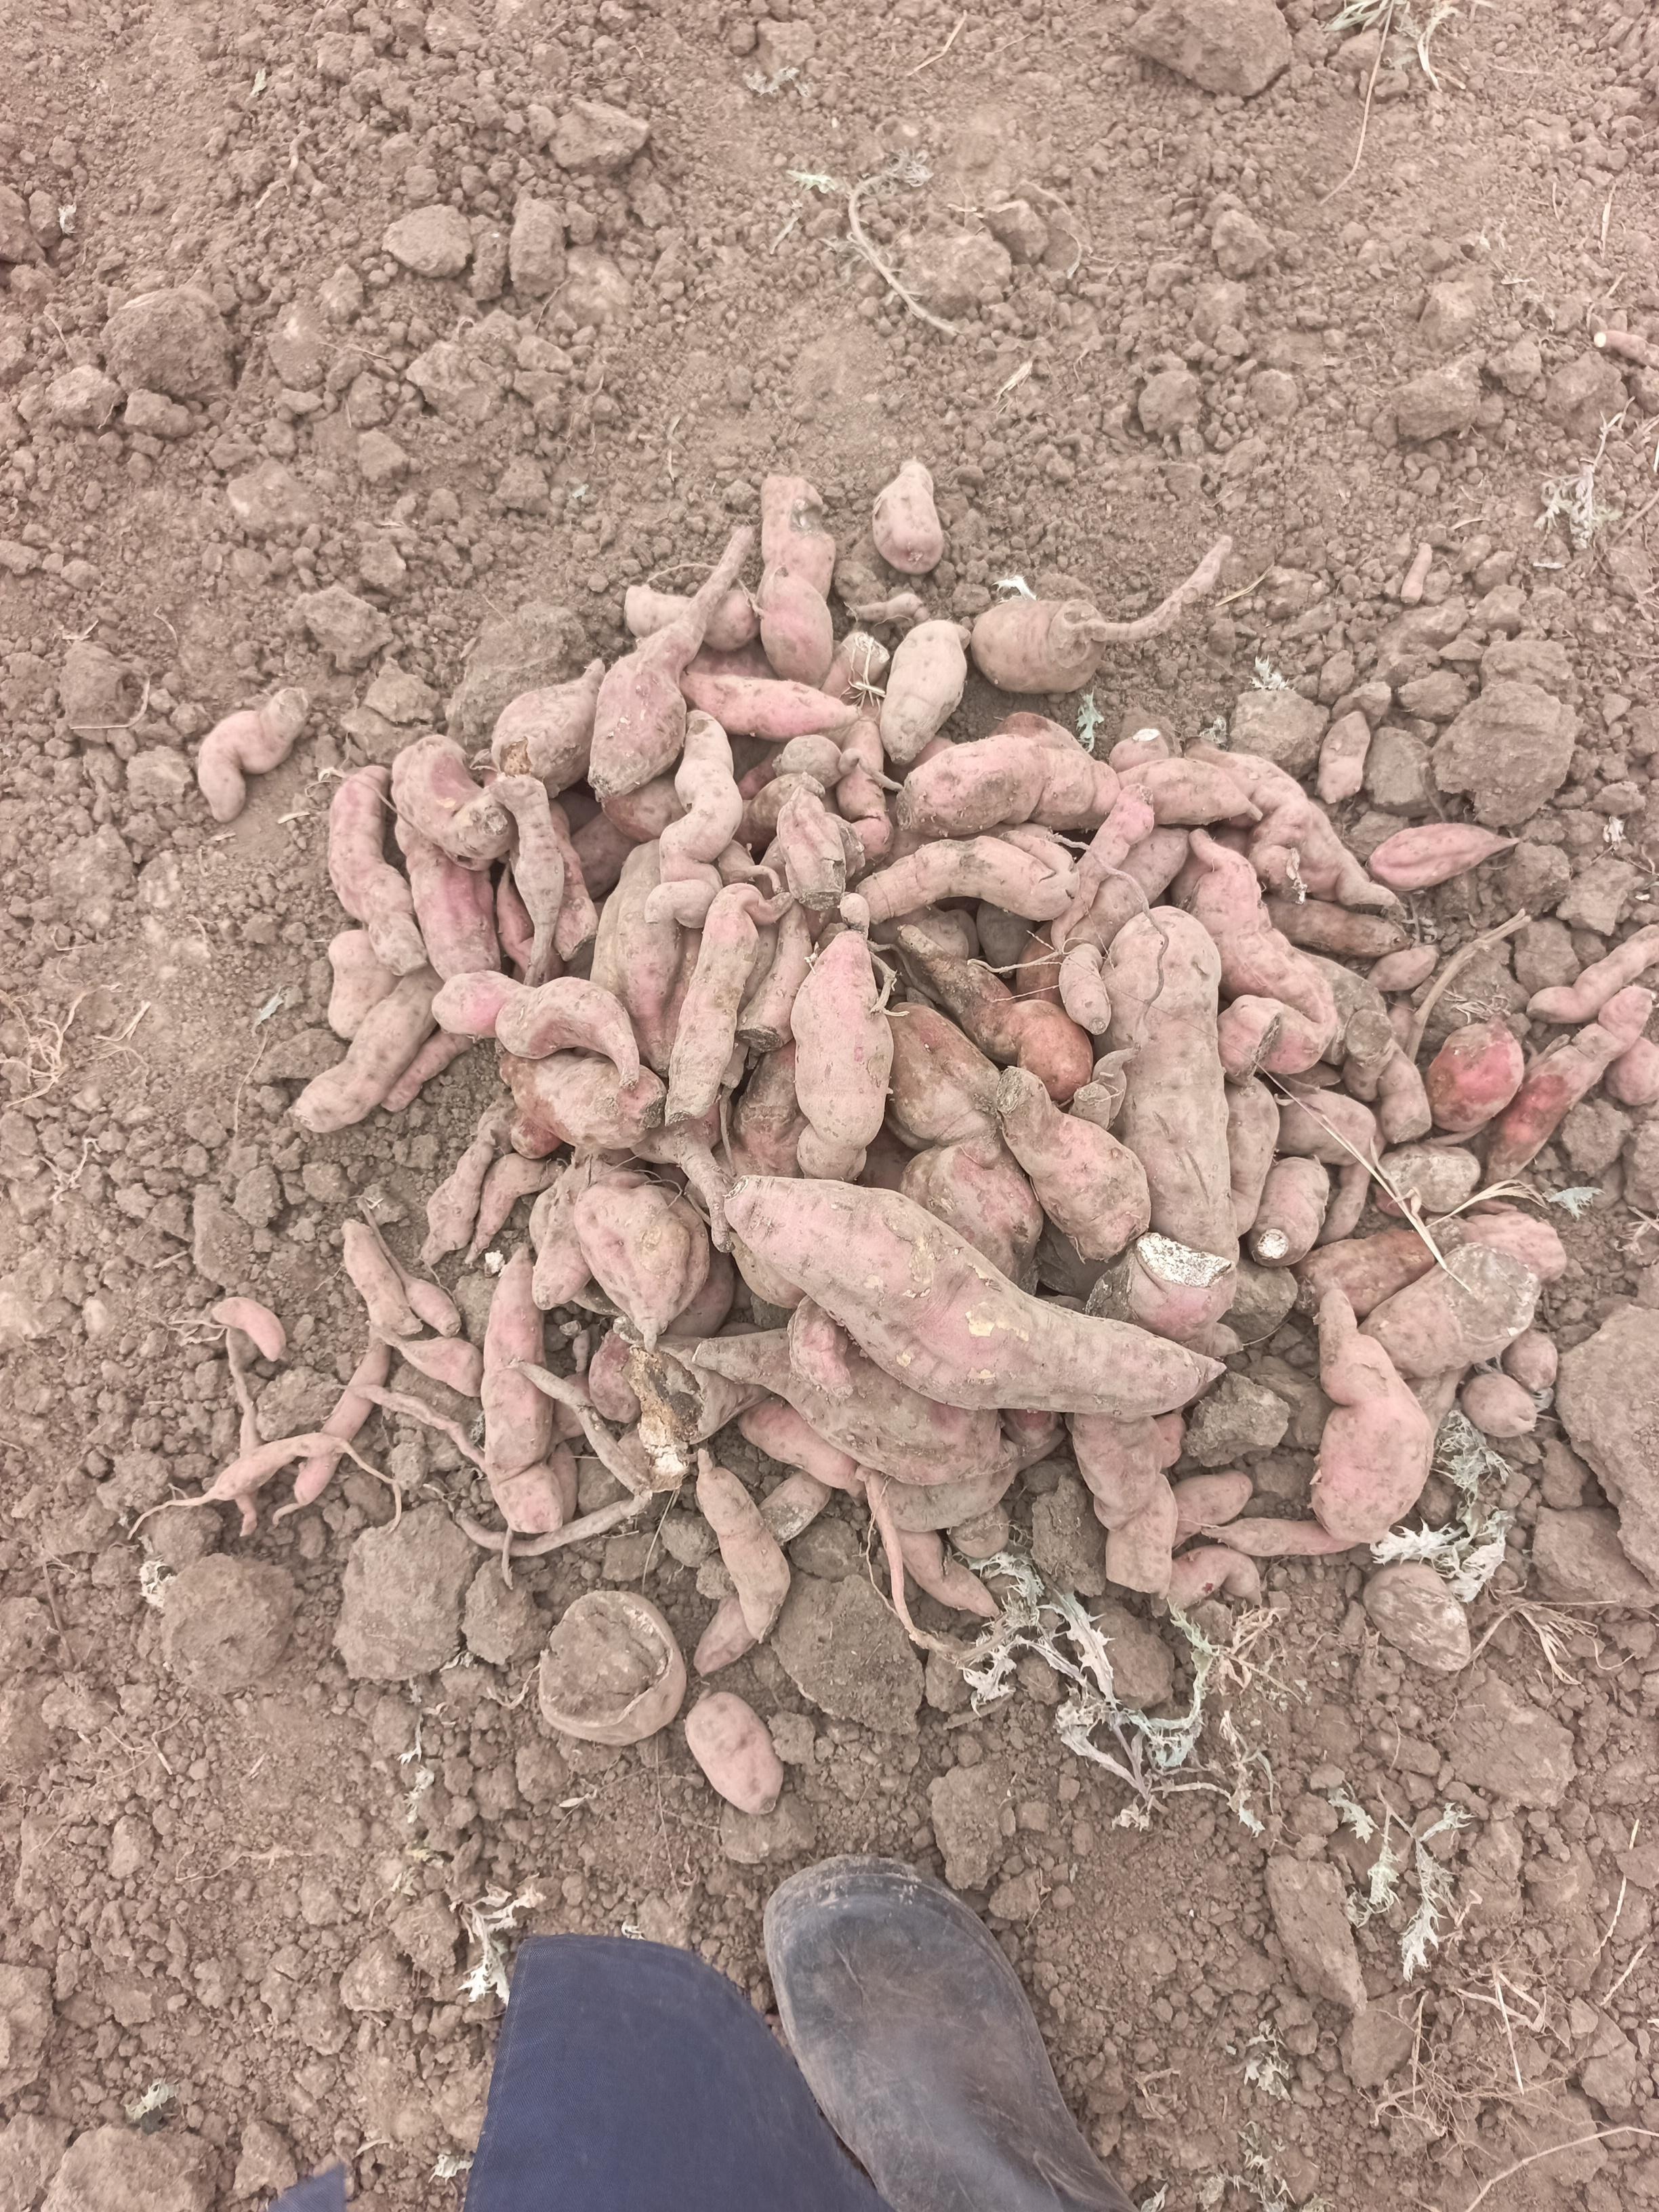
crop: sweet potato
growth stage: harvest maturity
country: Tanzania
